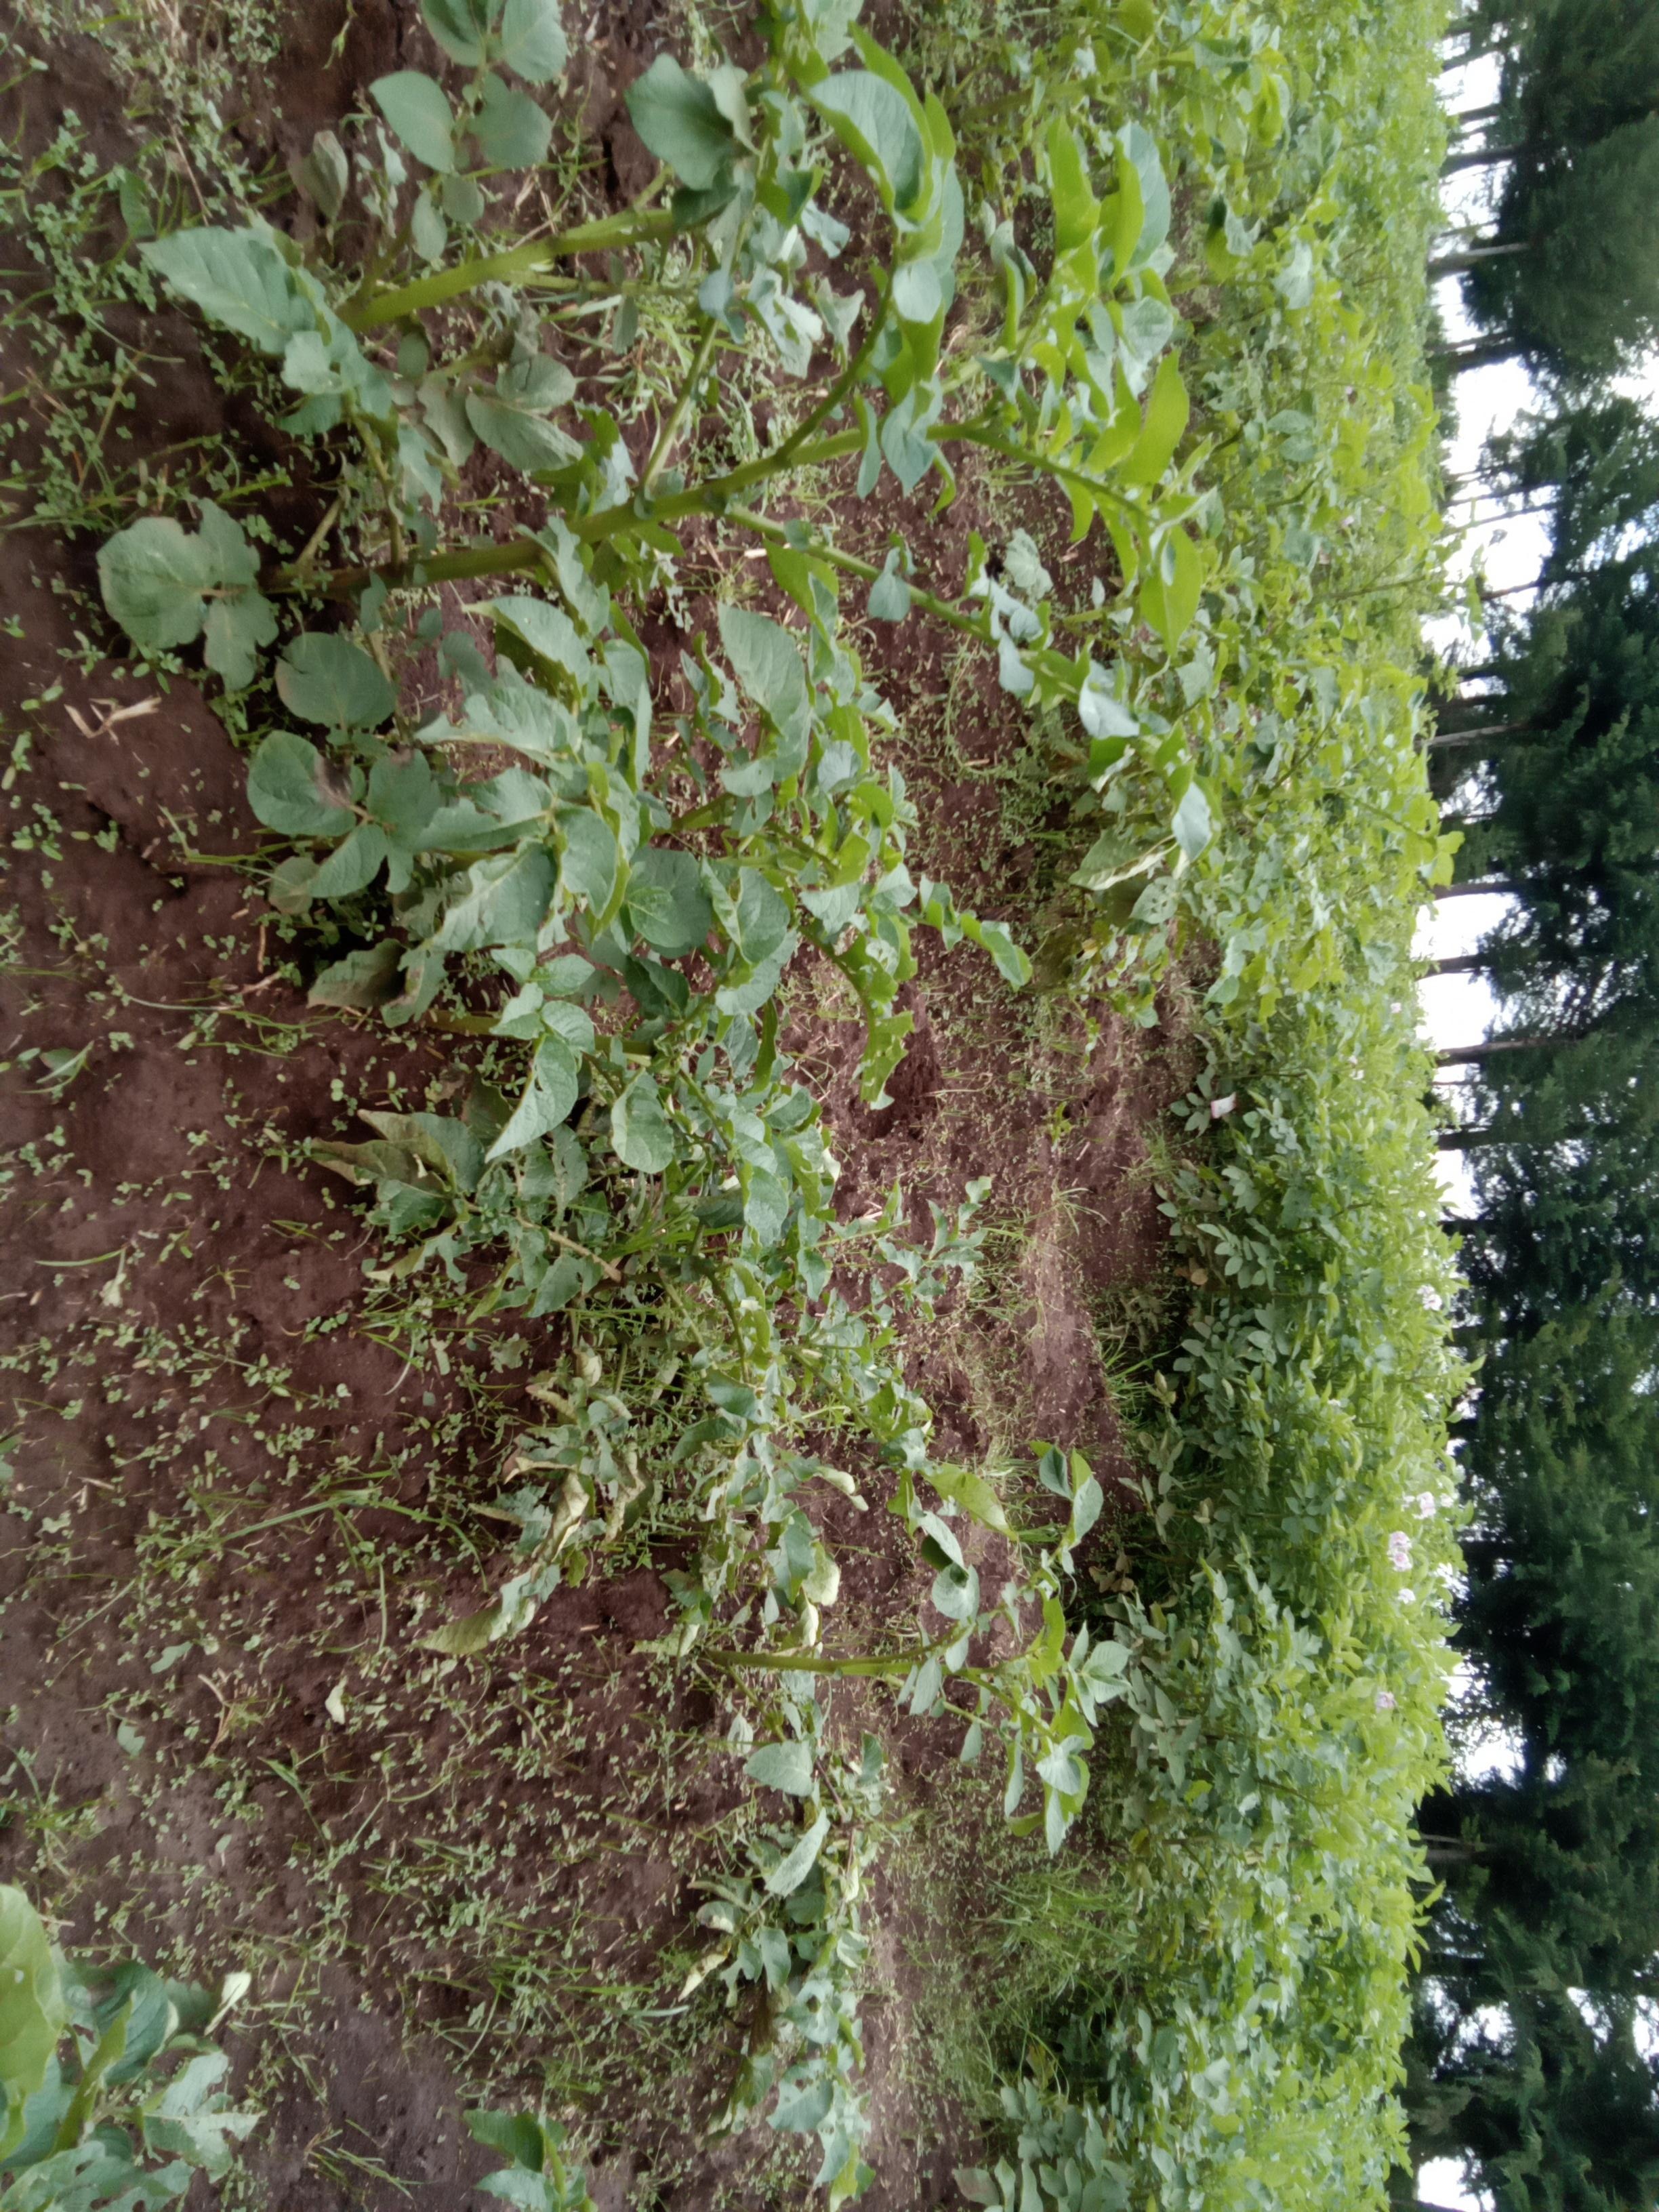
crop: potato
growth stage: vegetative
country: Kenya
